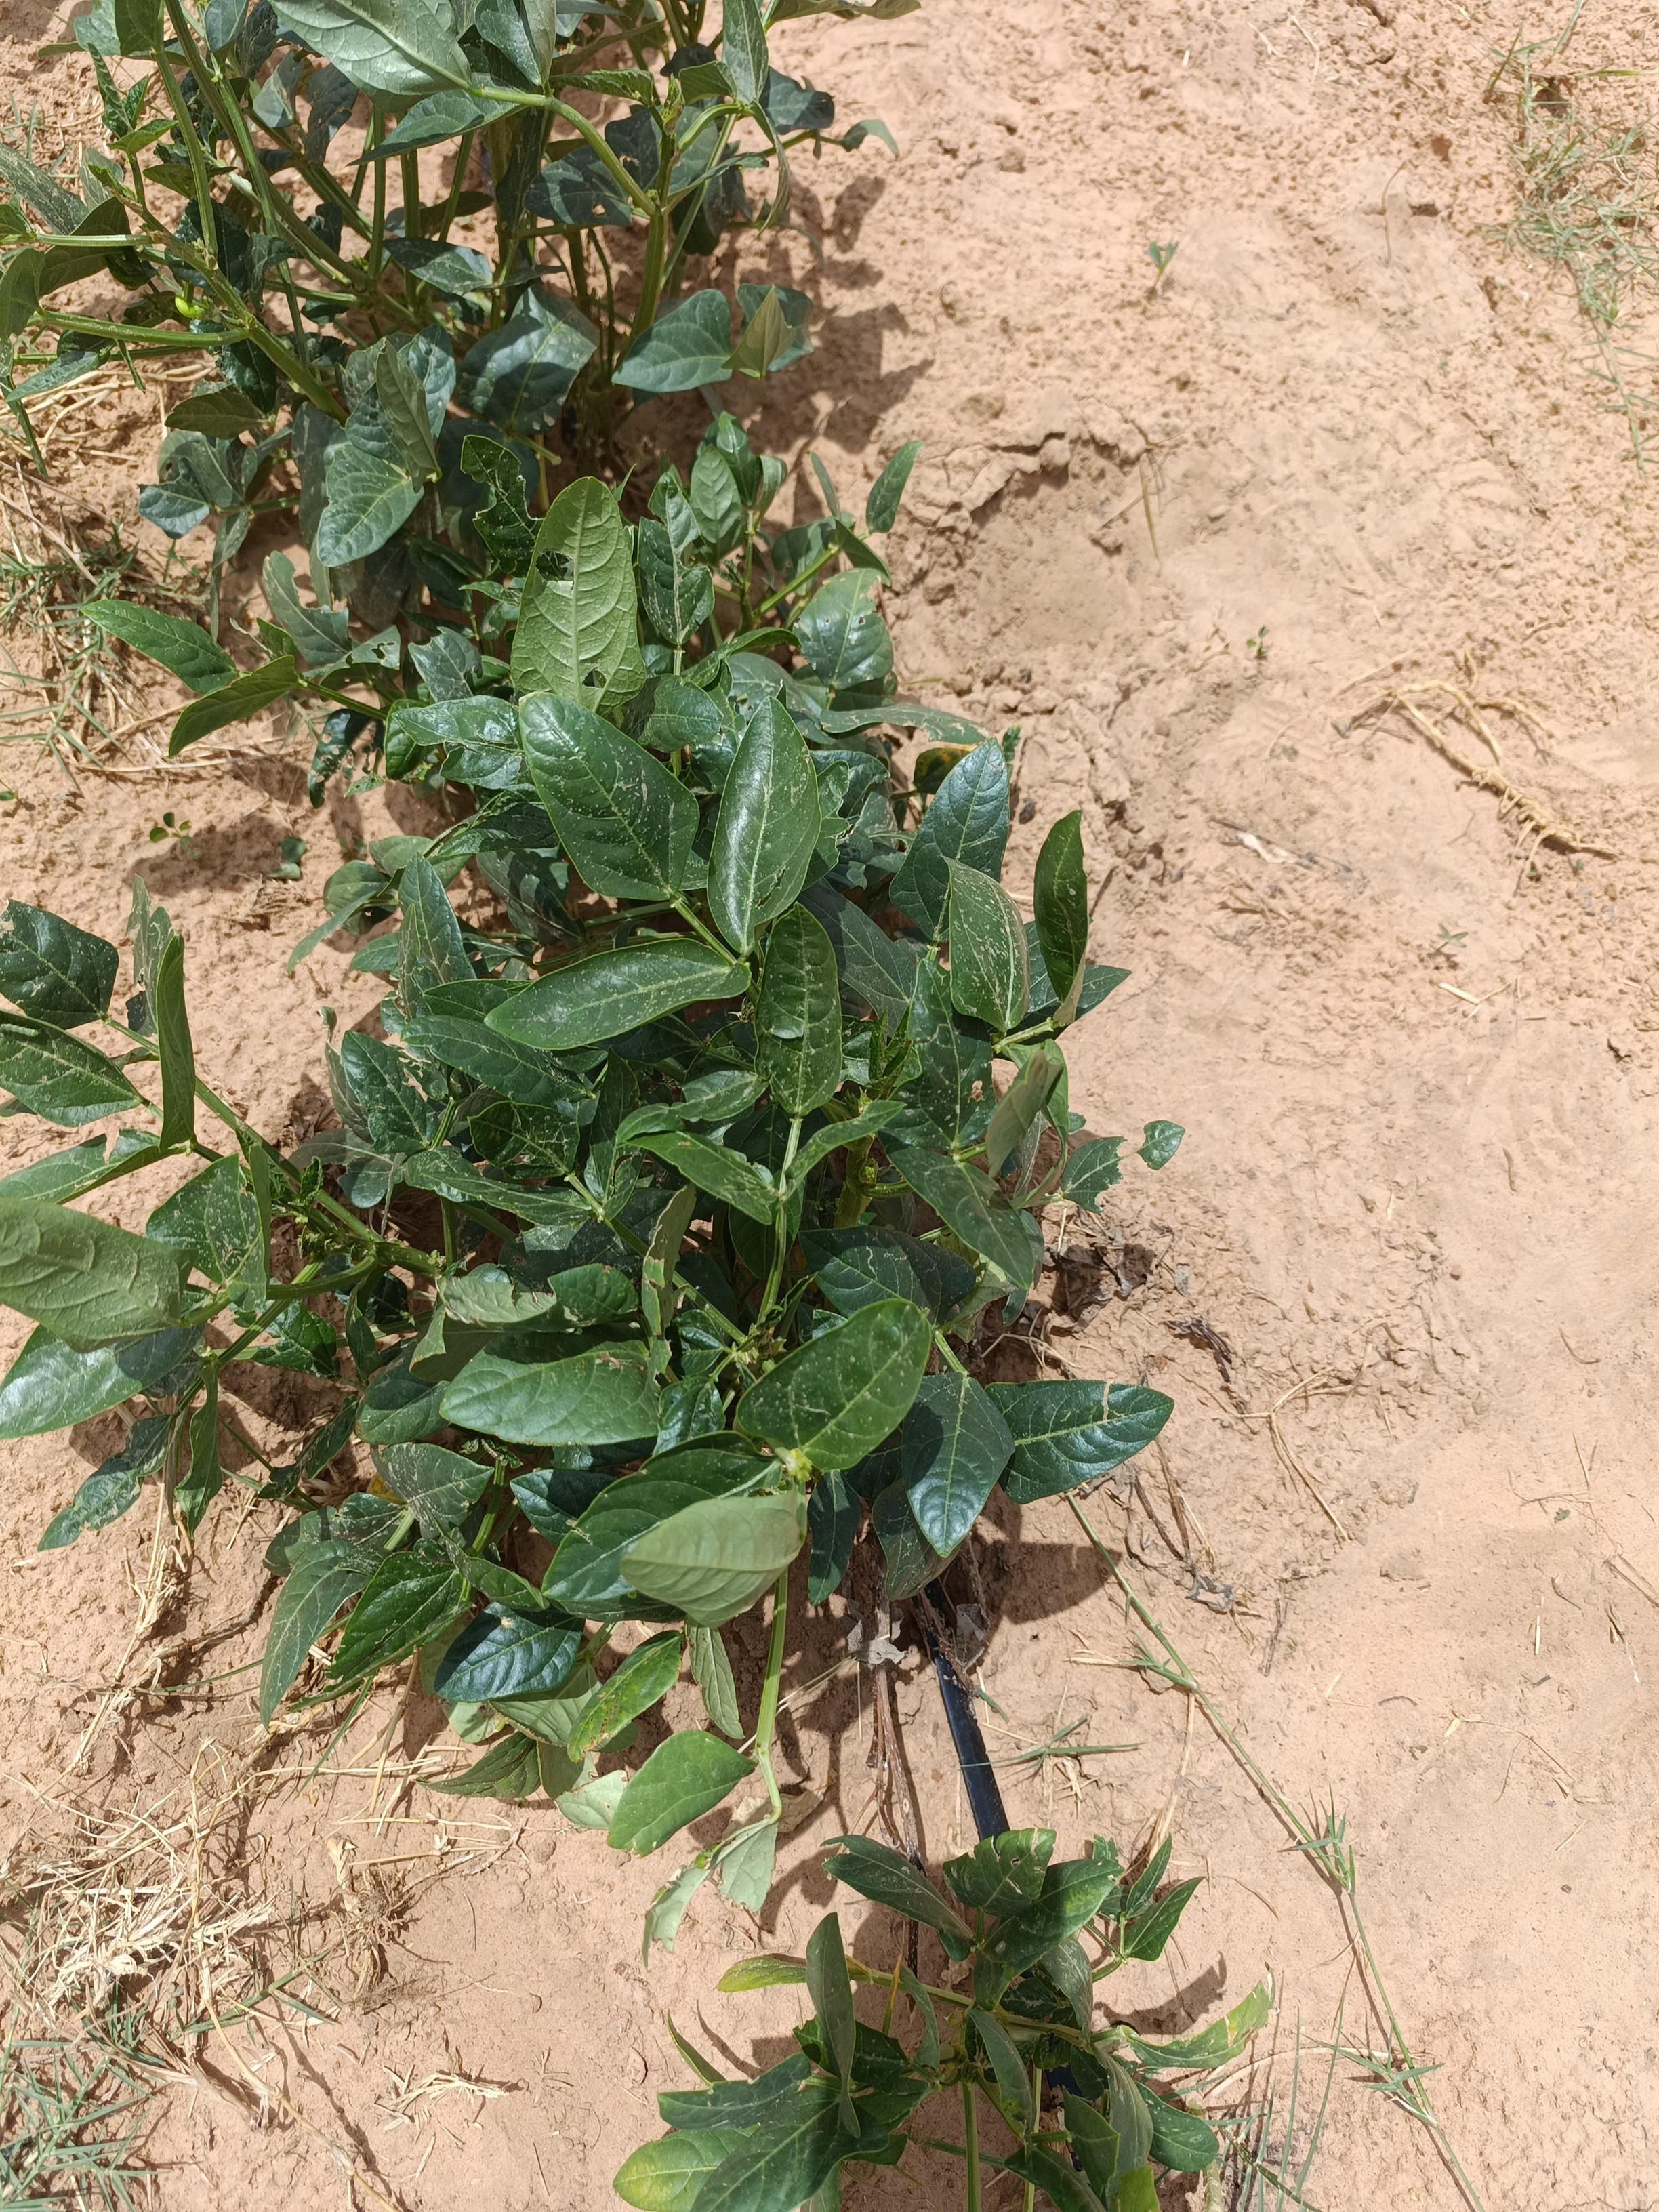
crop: cowpea
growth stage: development pod
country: Nigeria
